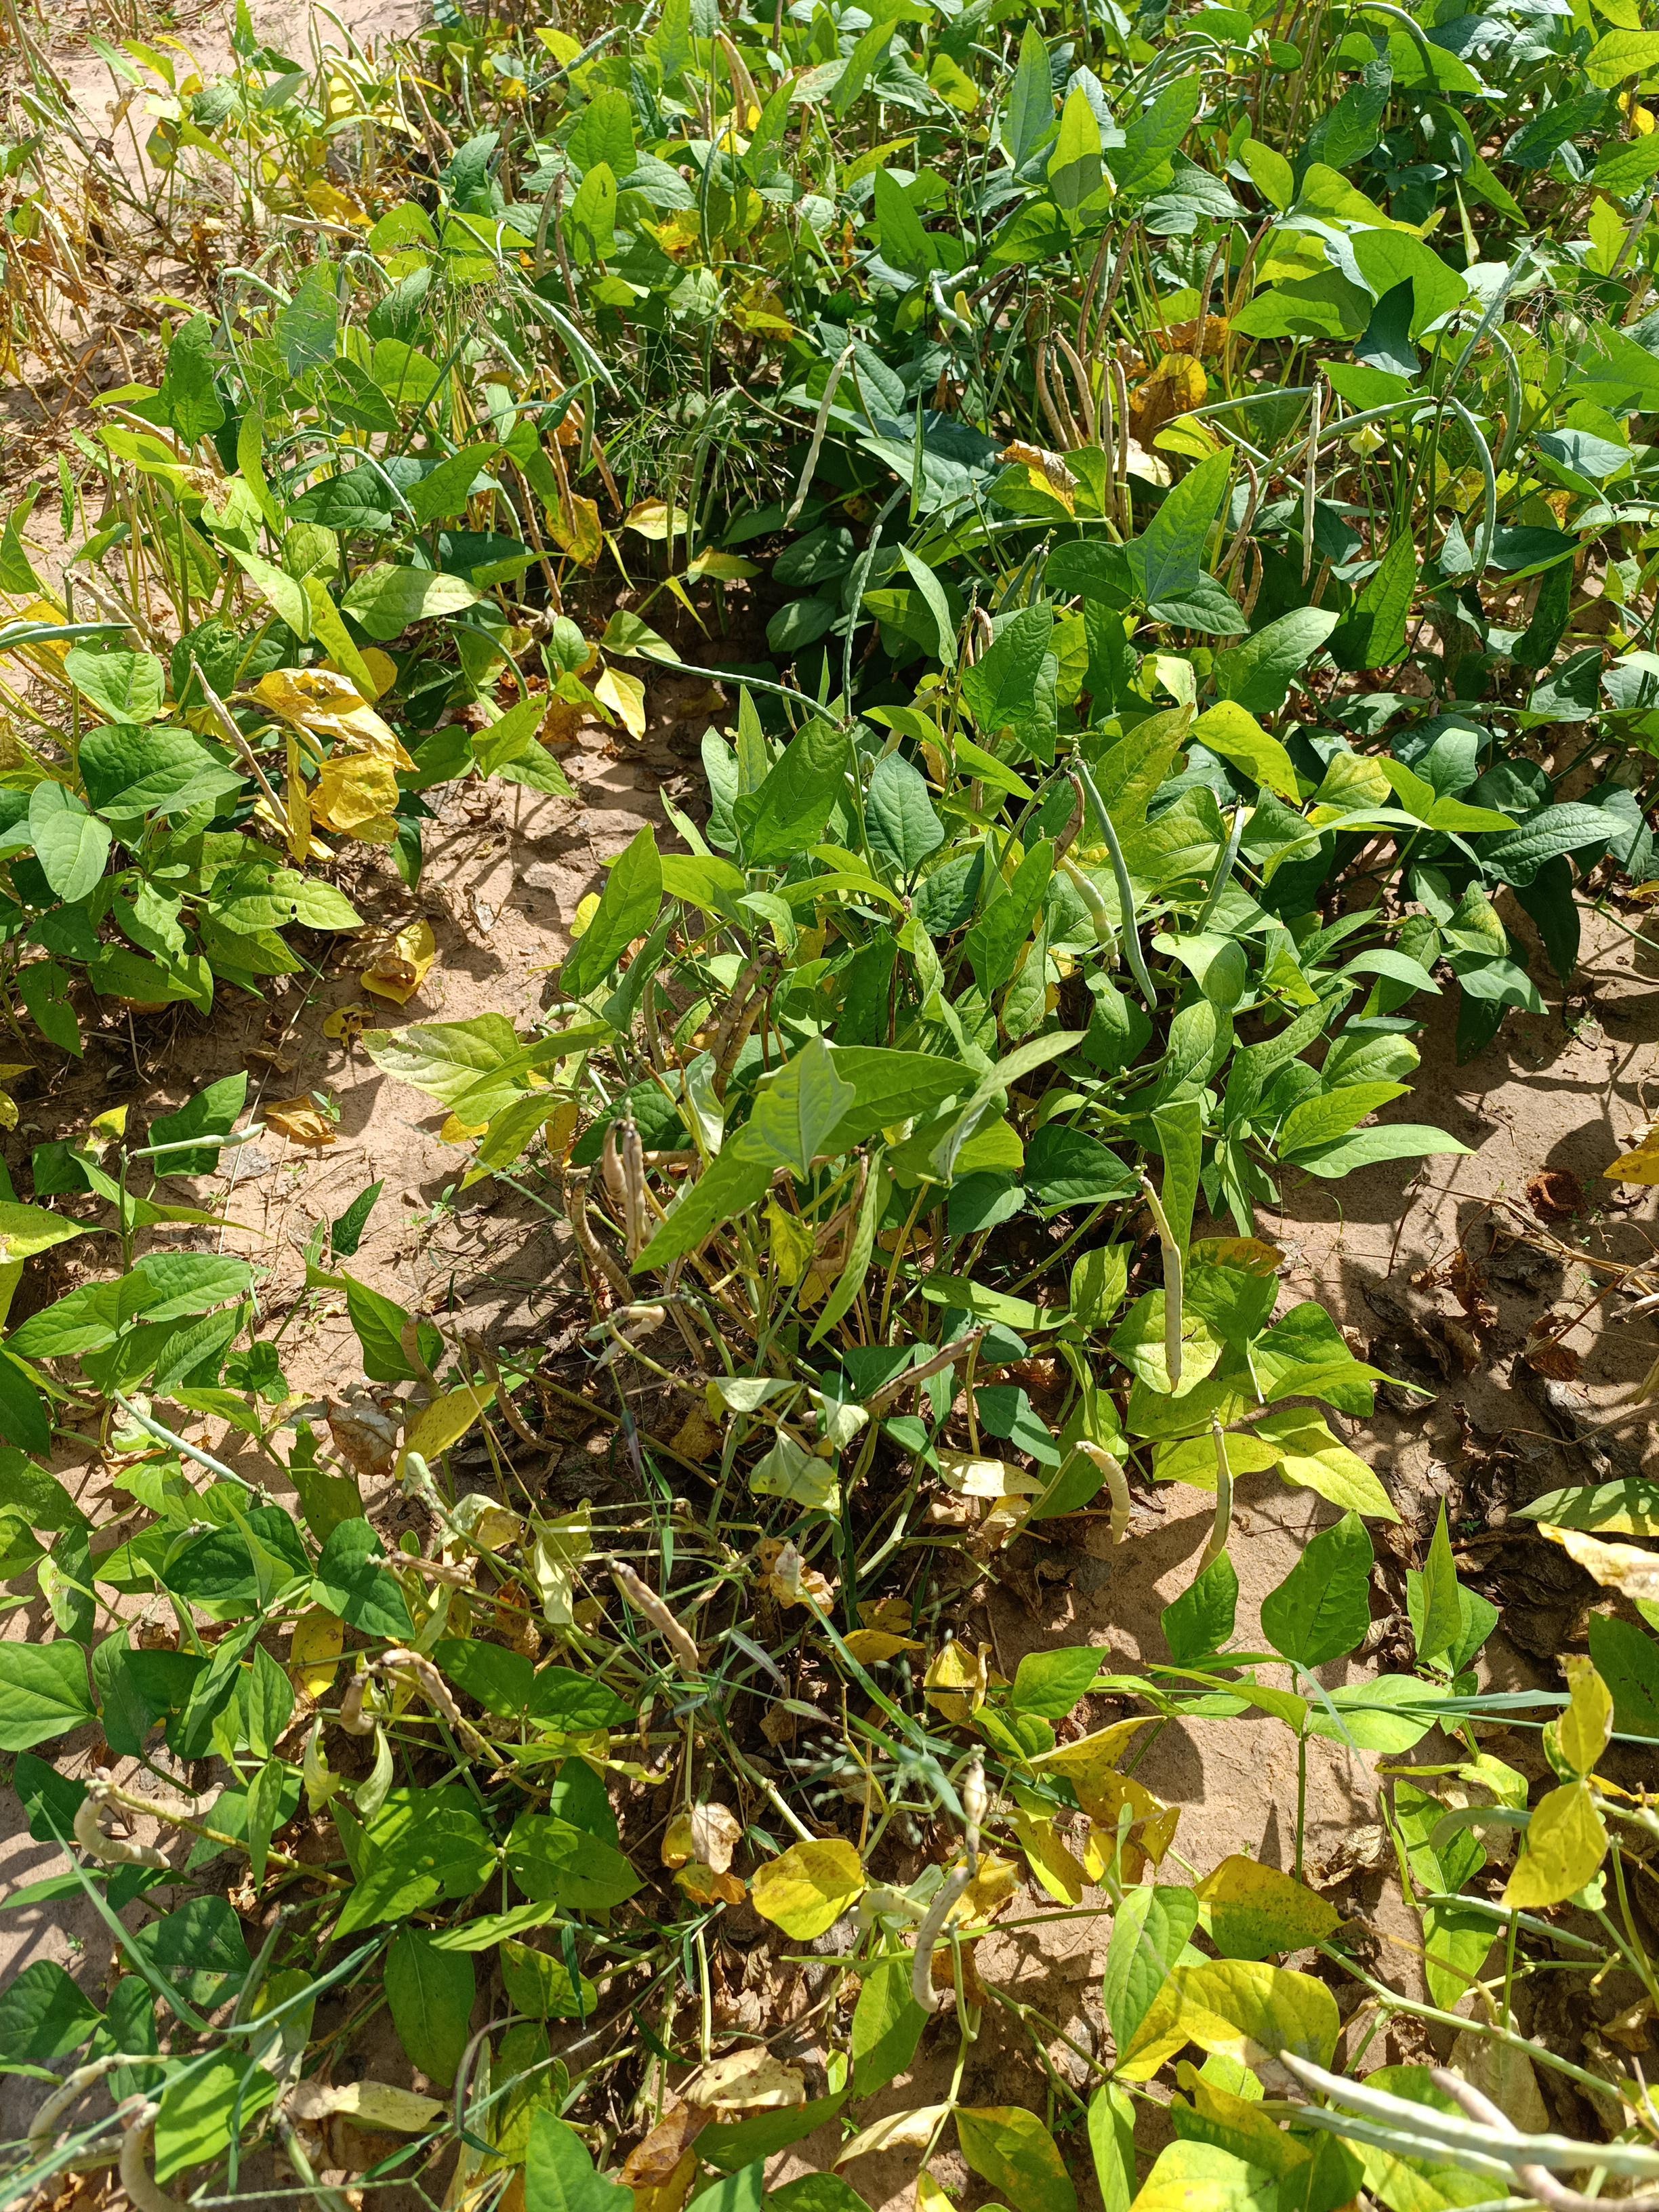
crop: cowpea
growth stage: maturity
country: Nigeria
